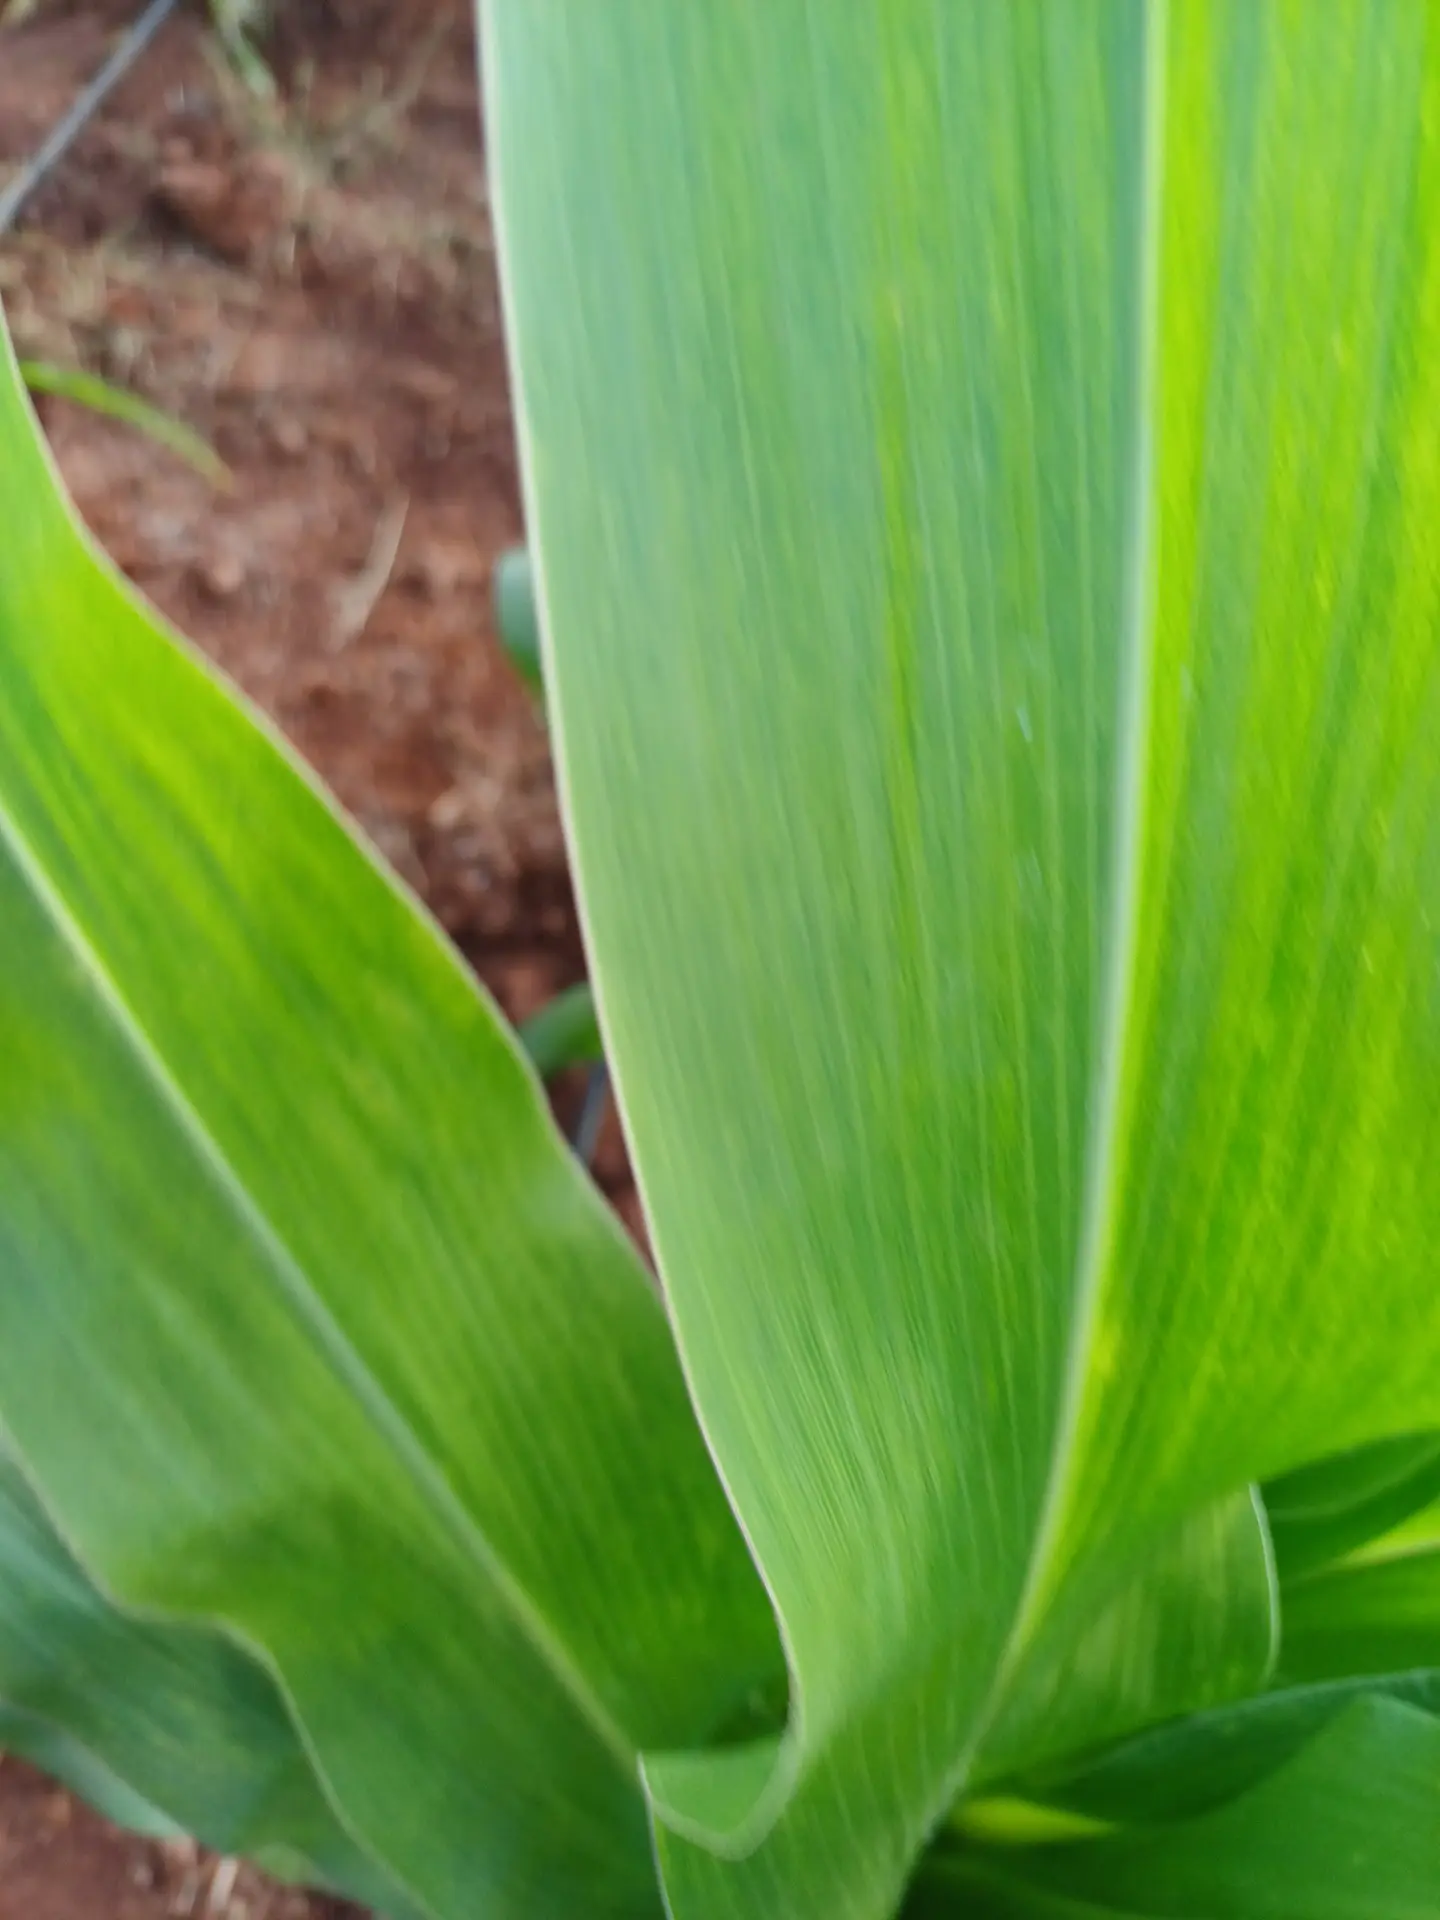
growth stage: vegetative
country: Kenya
